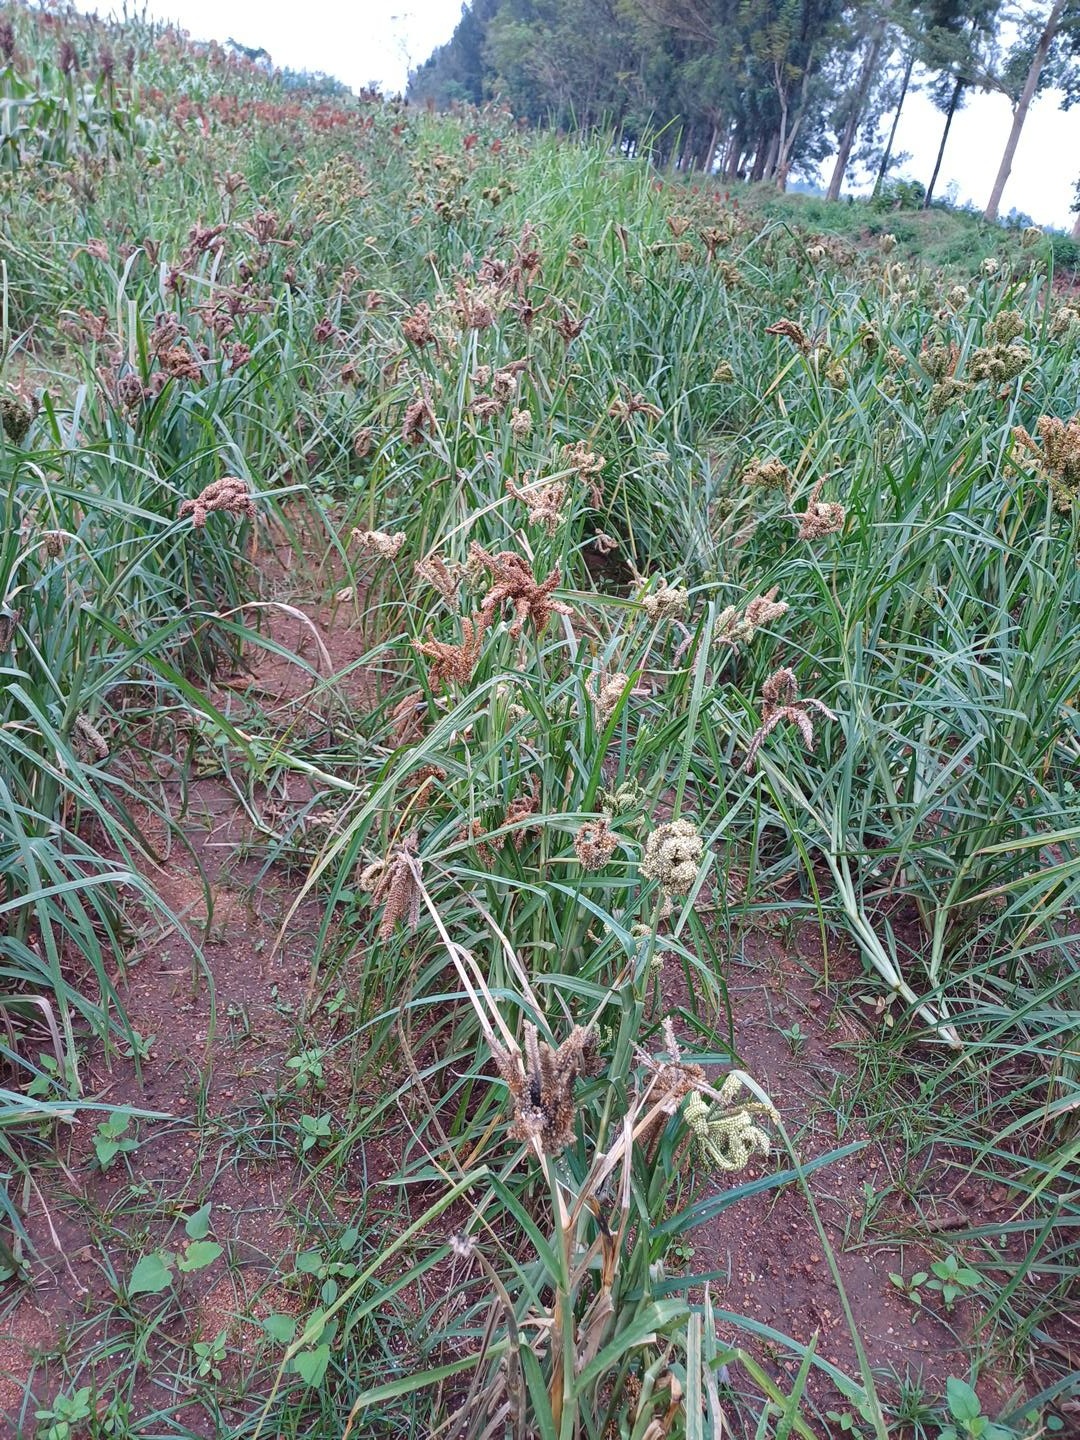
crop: finger millet
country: Kenya
